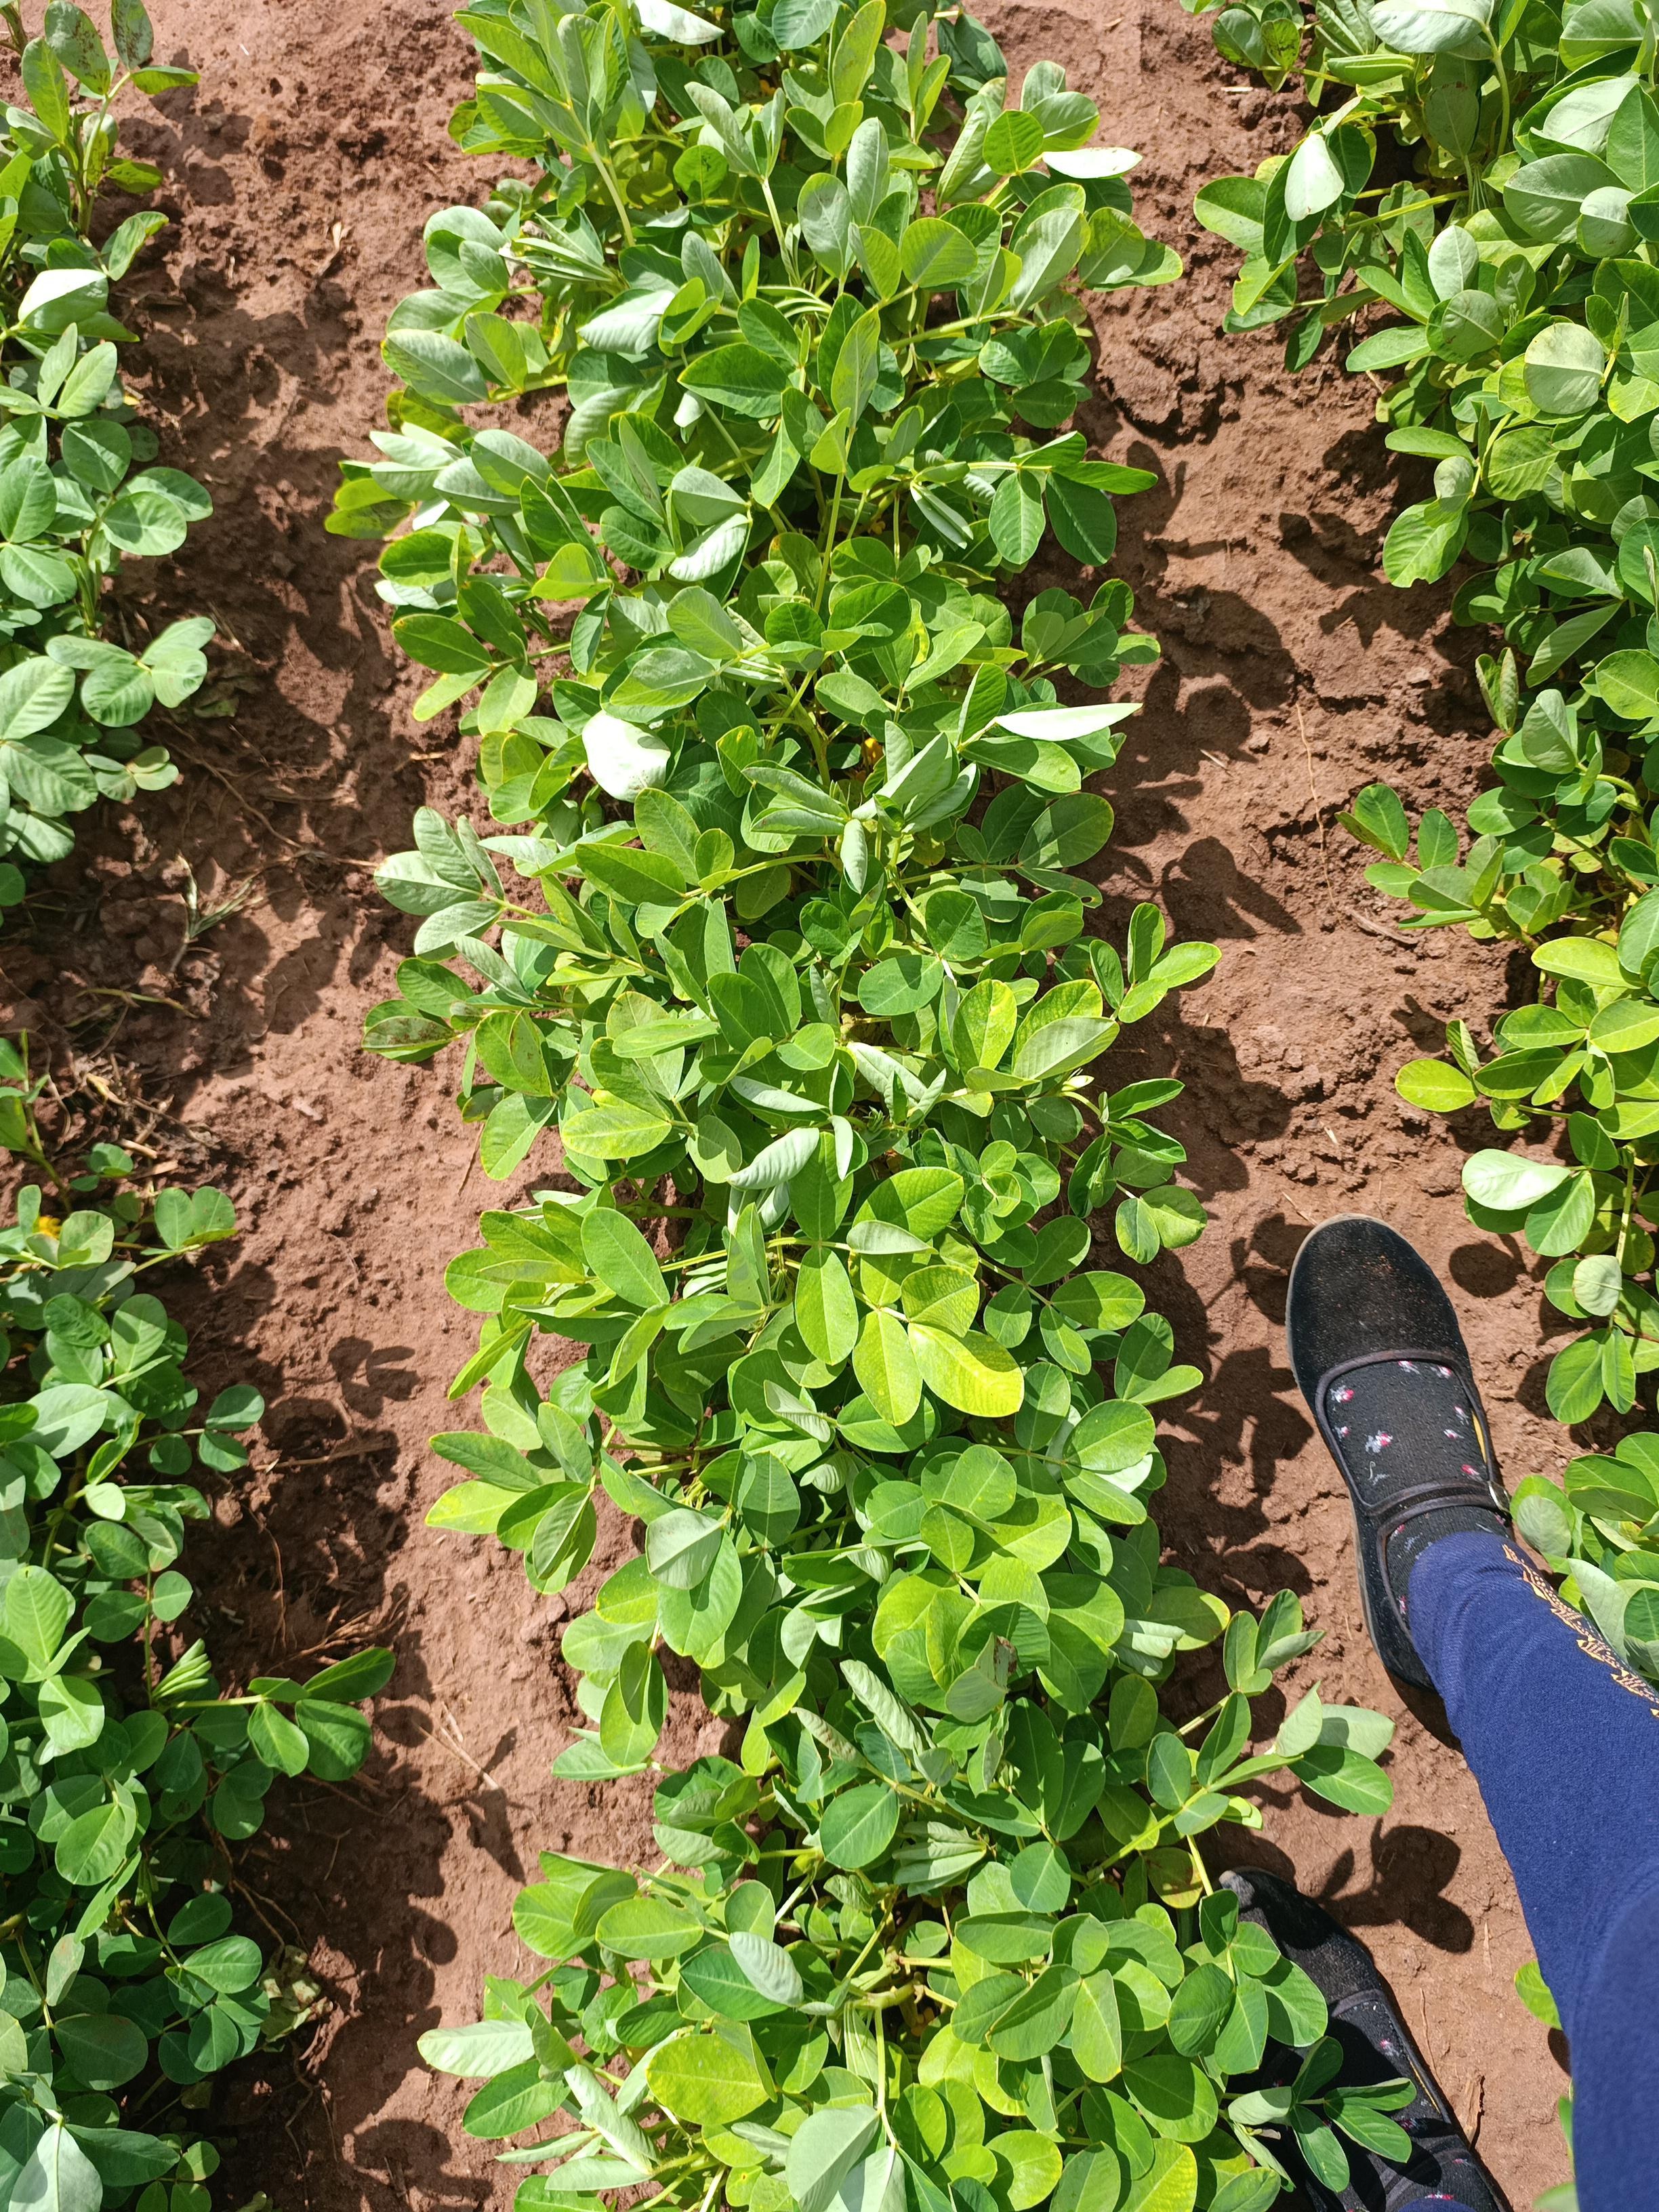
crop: groundnut
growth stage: flowering
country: Kenya
